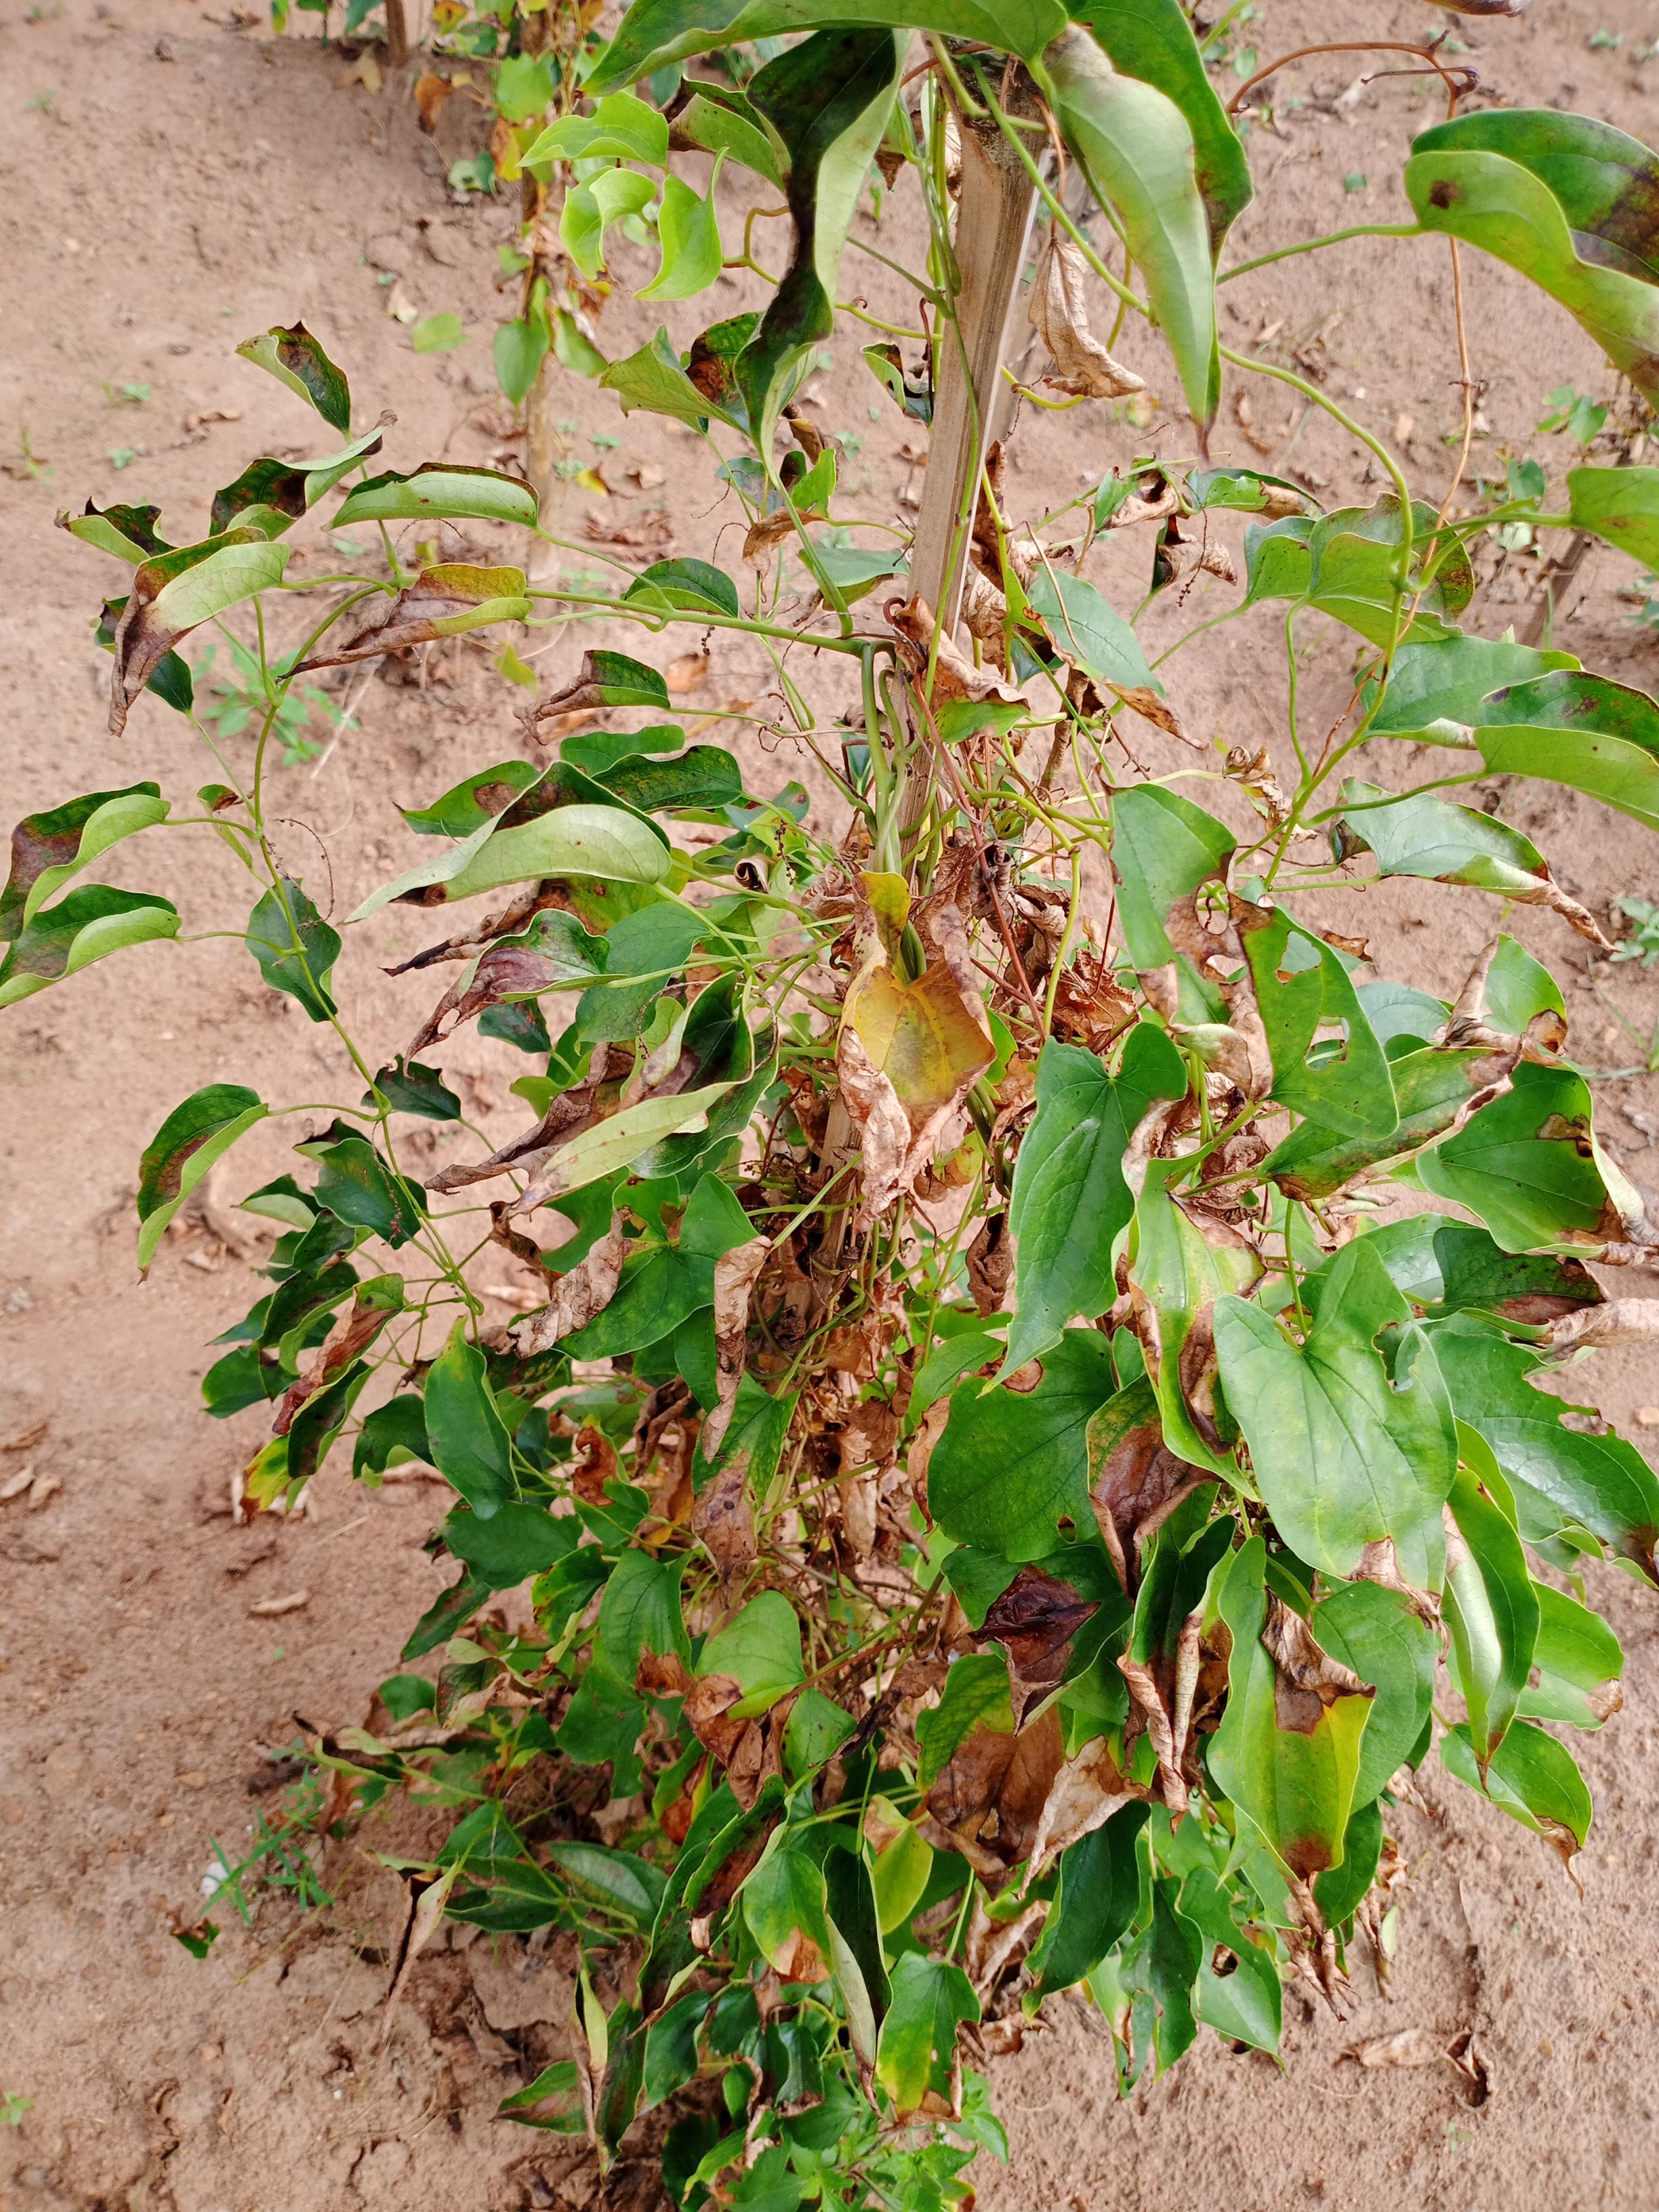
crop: yam
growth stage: maturity
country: Nigeria
